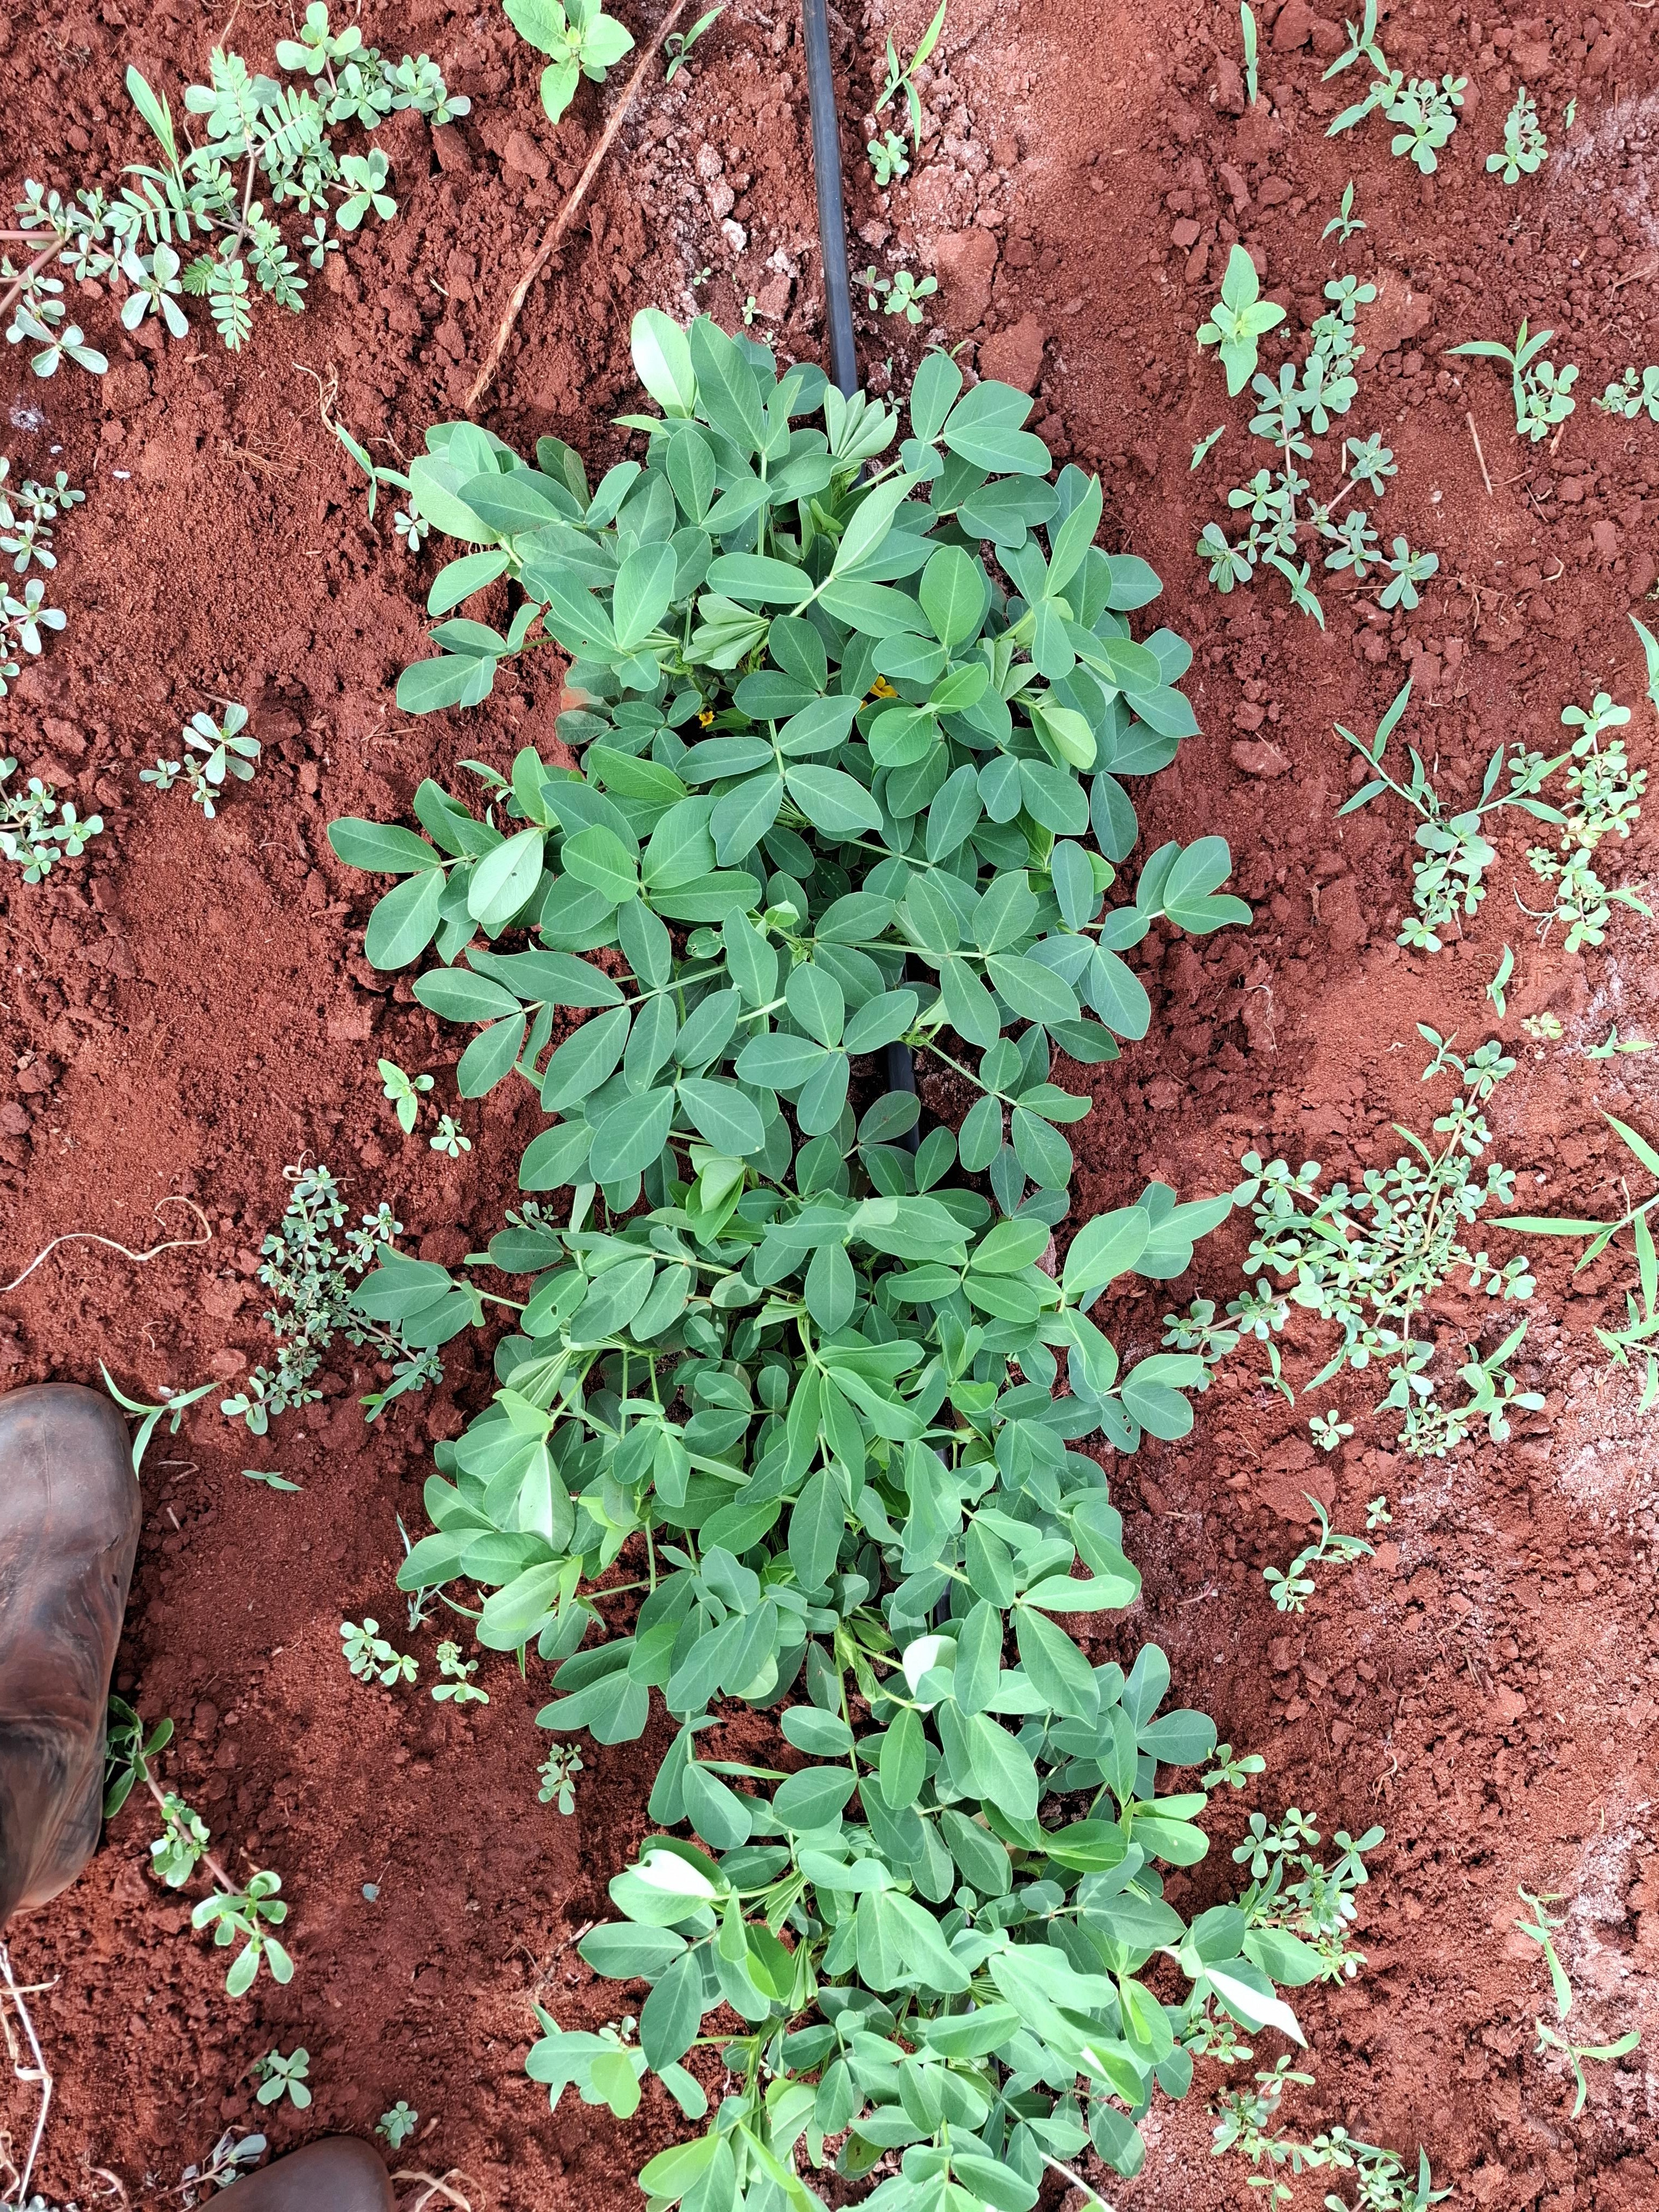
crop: groundnut
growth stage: flowering
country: Kenya
